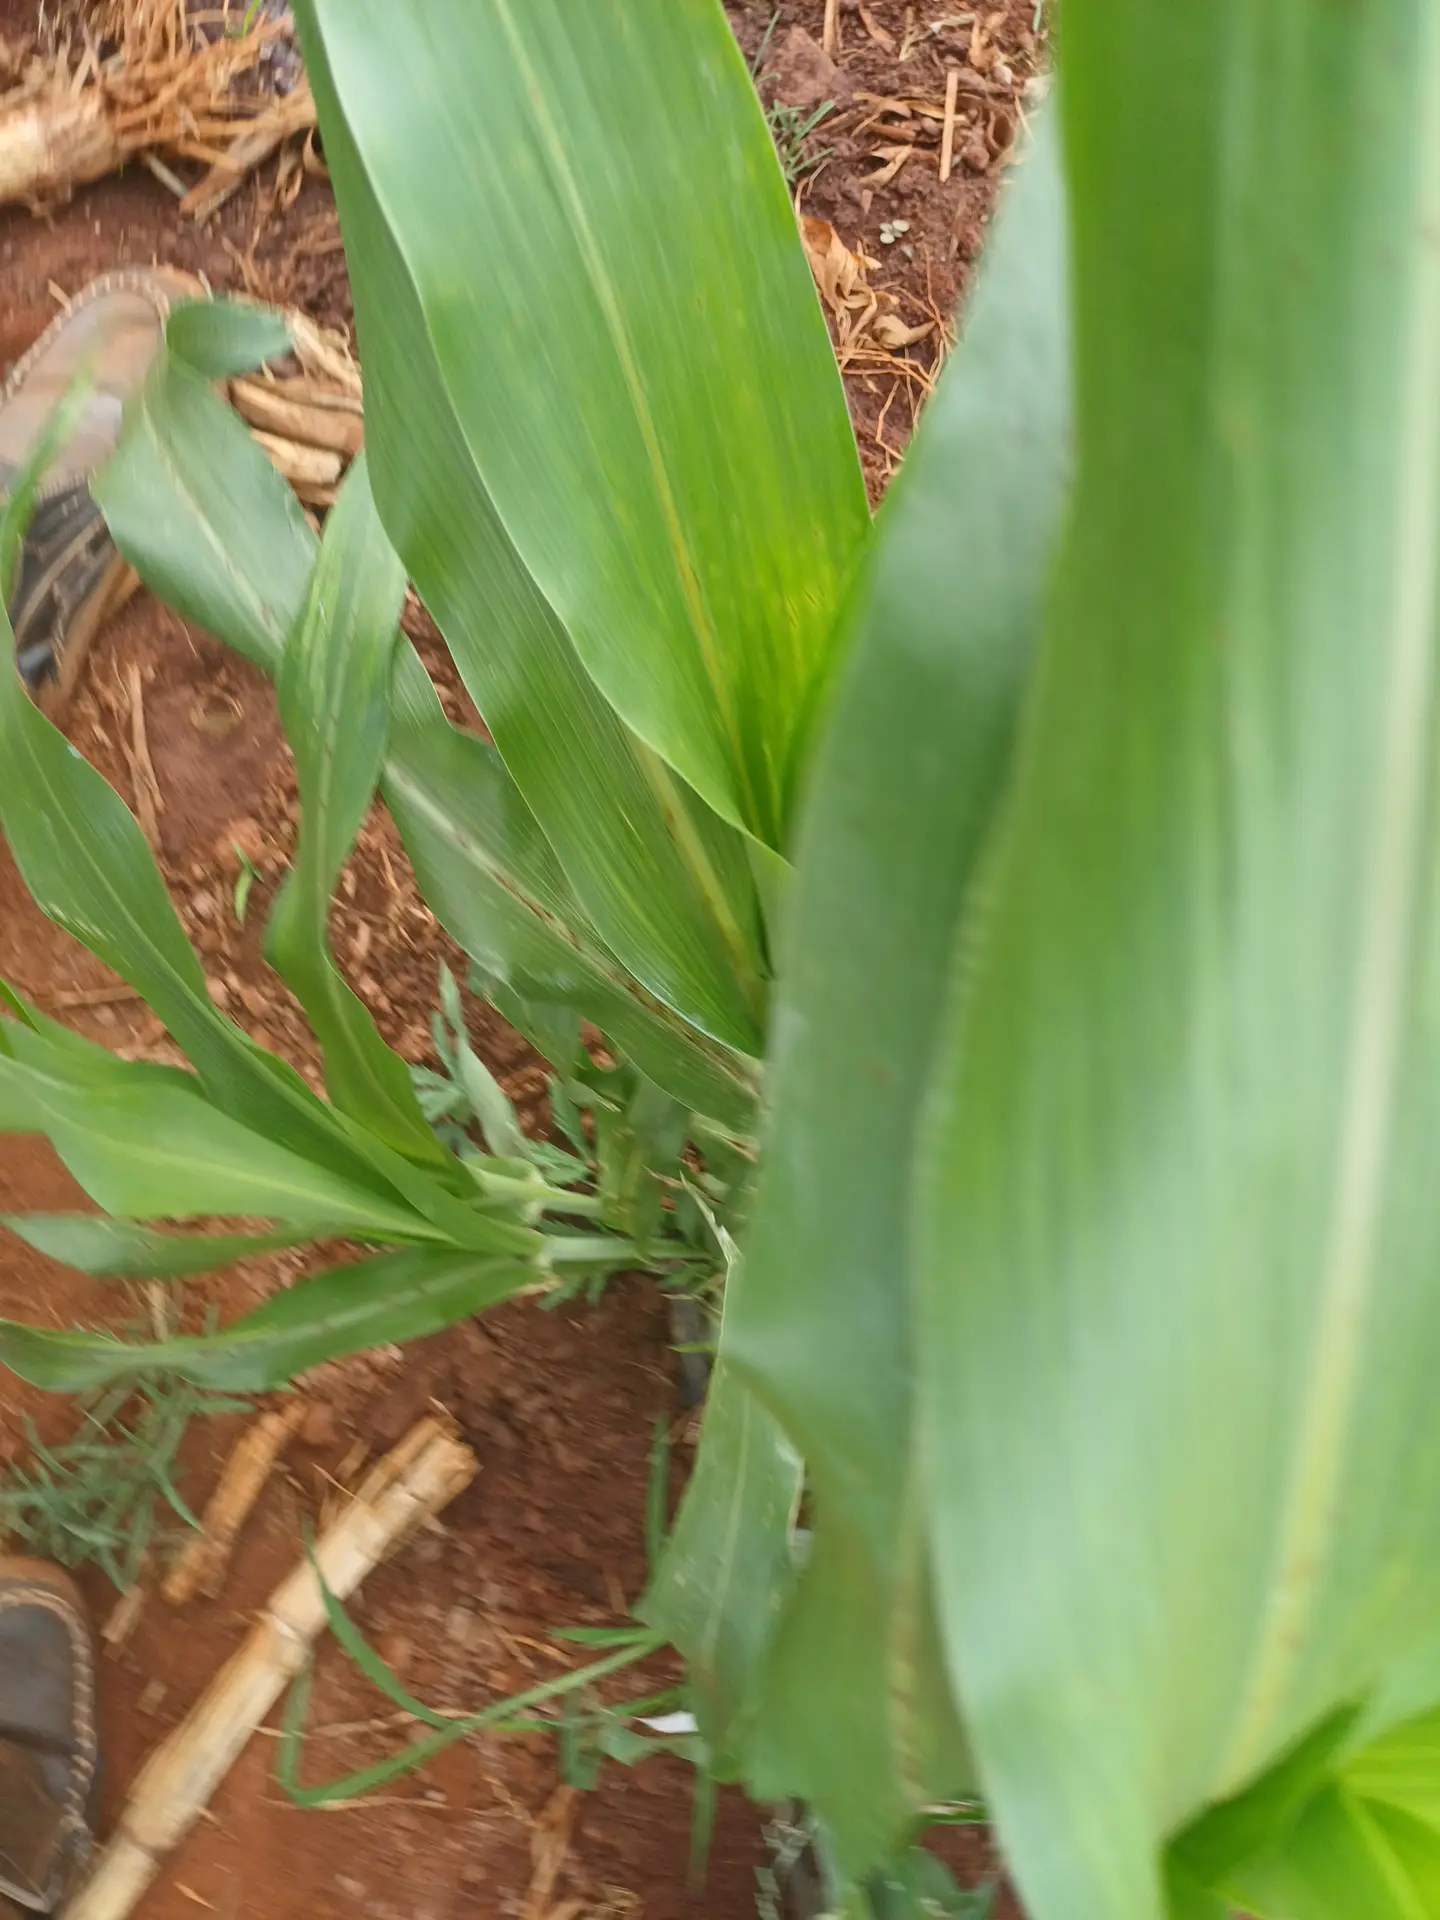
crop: sorghum
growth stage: vegetative
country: Kenya
